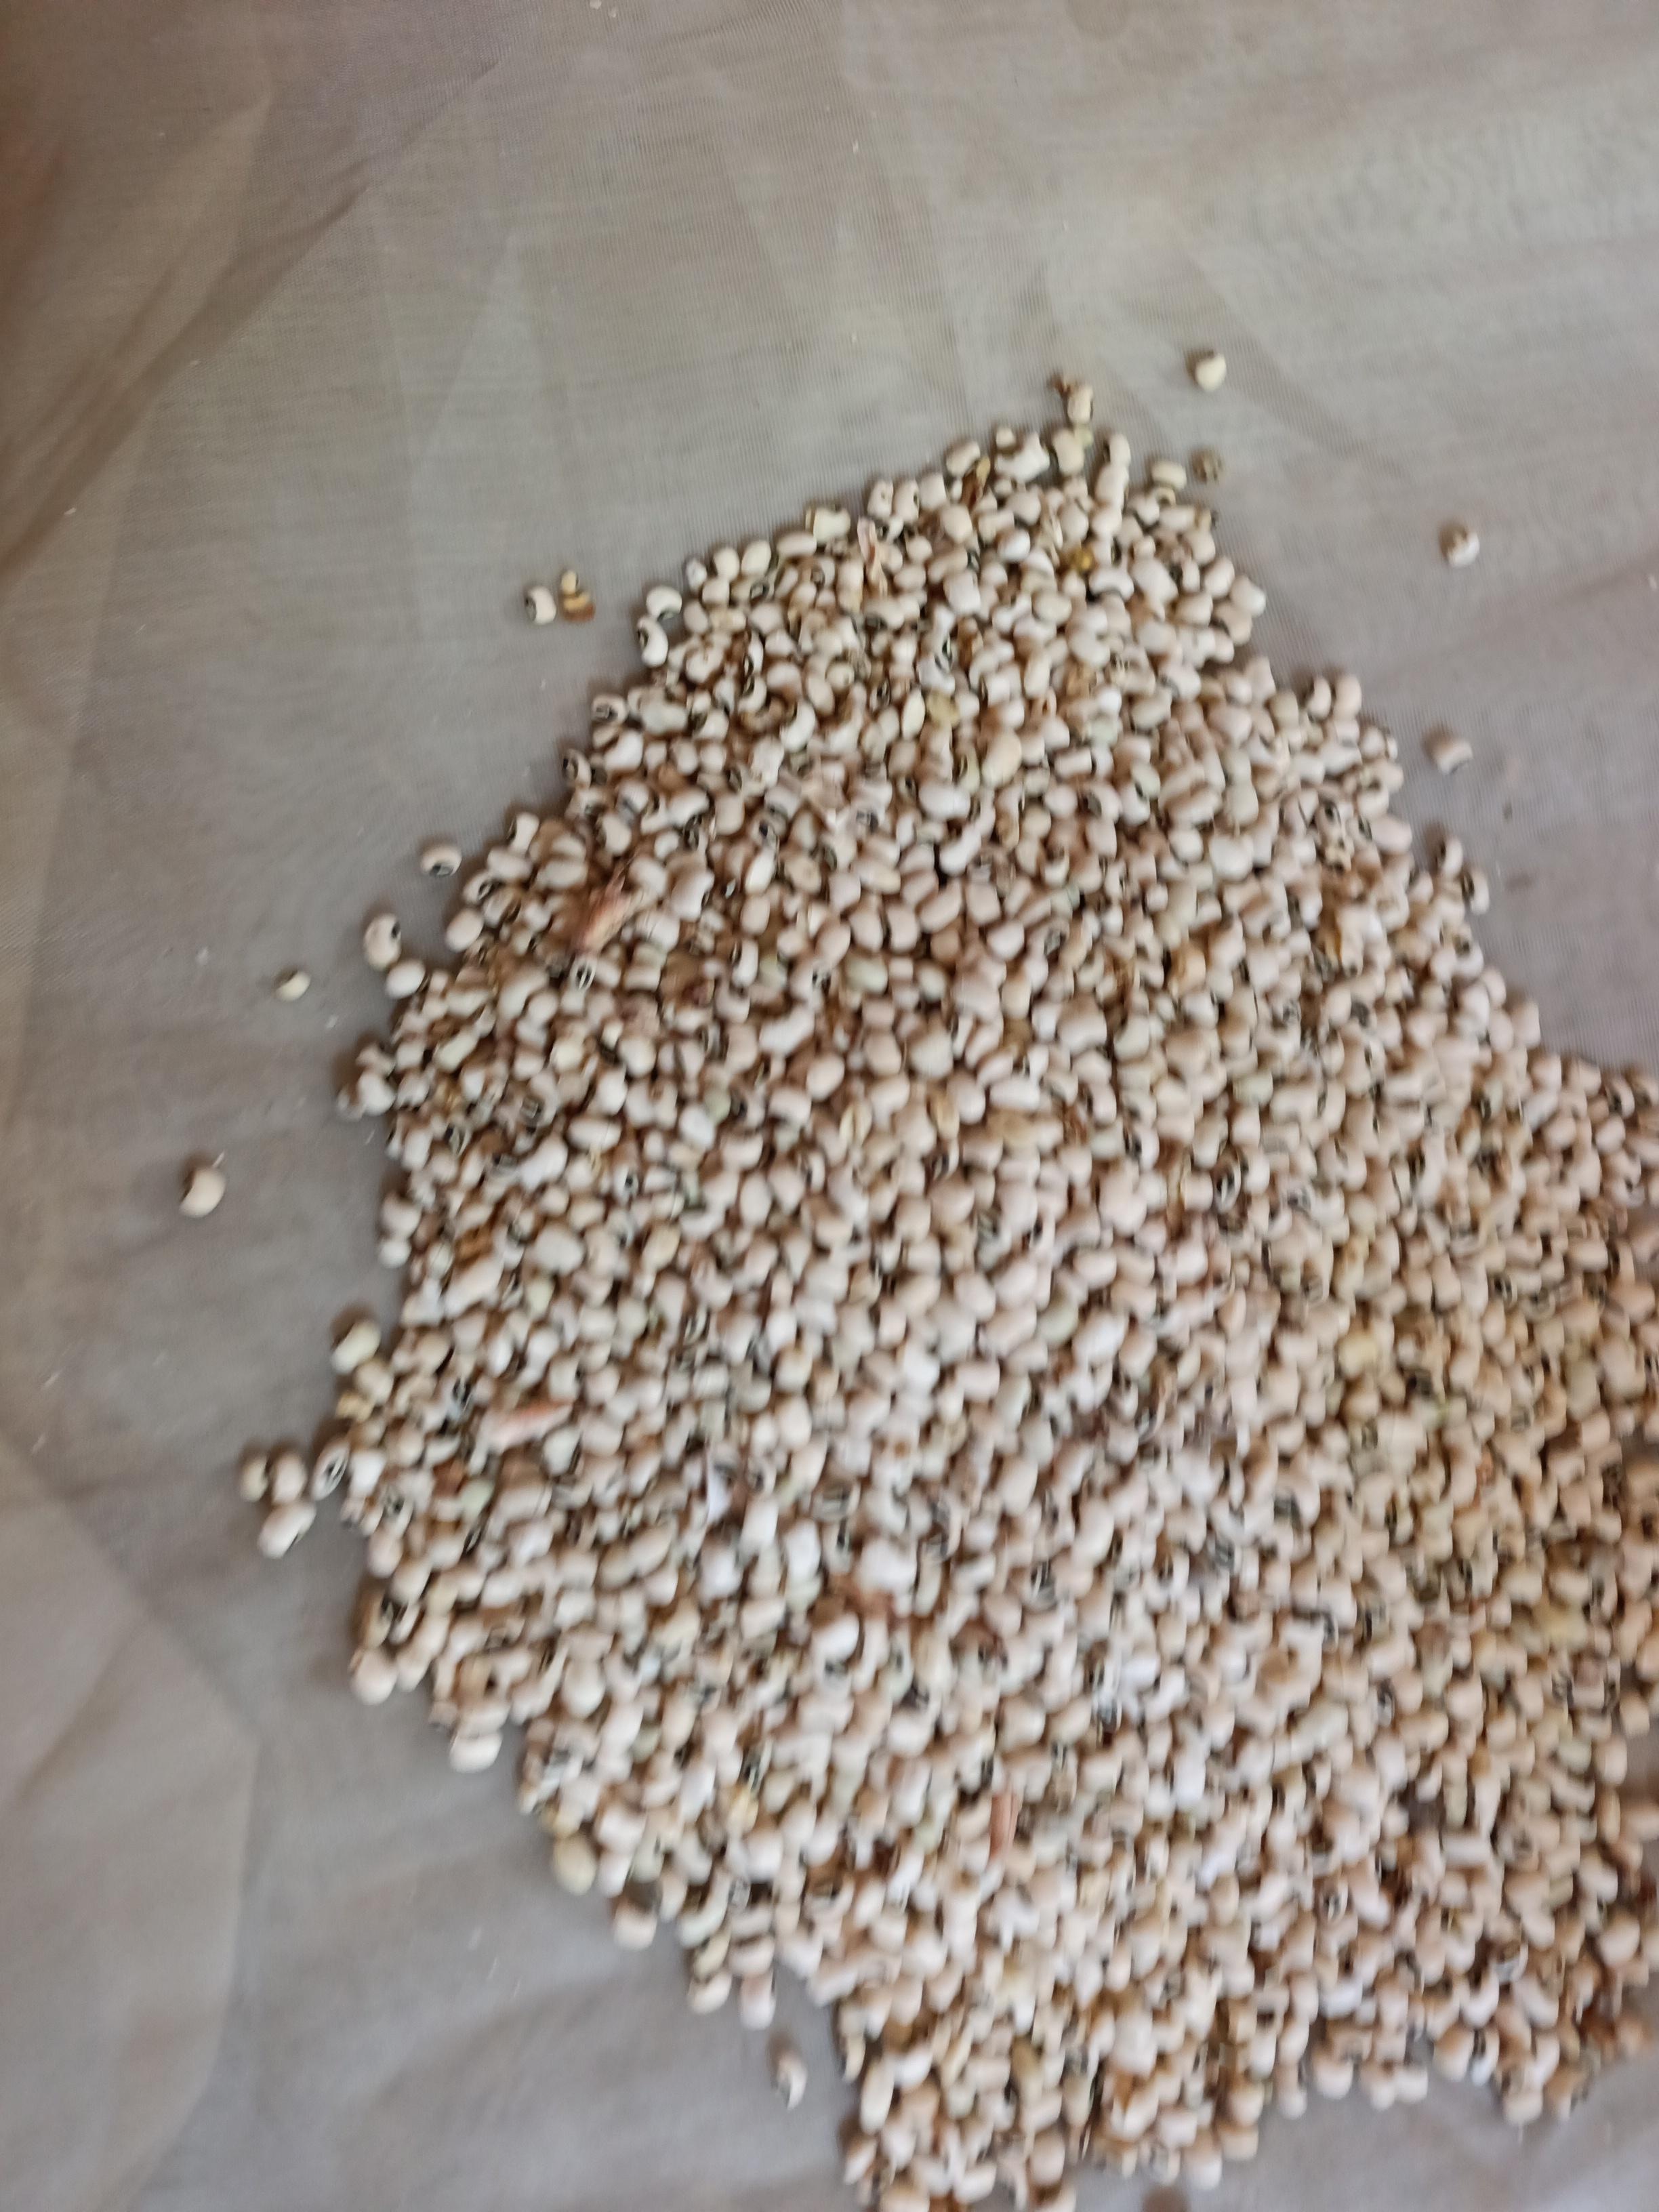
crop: cowpea
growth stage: harvest
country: Nigeria
